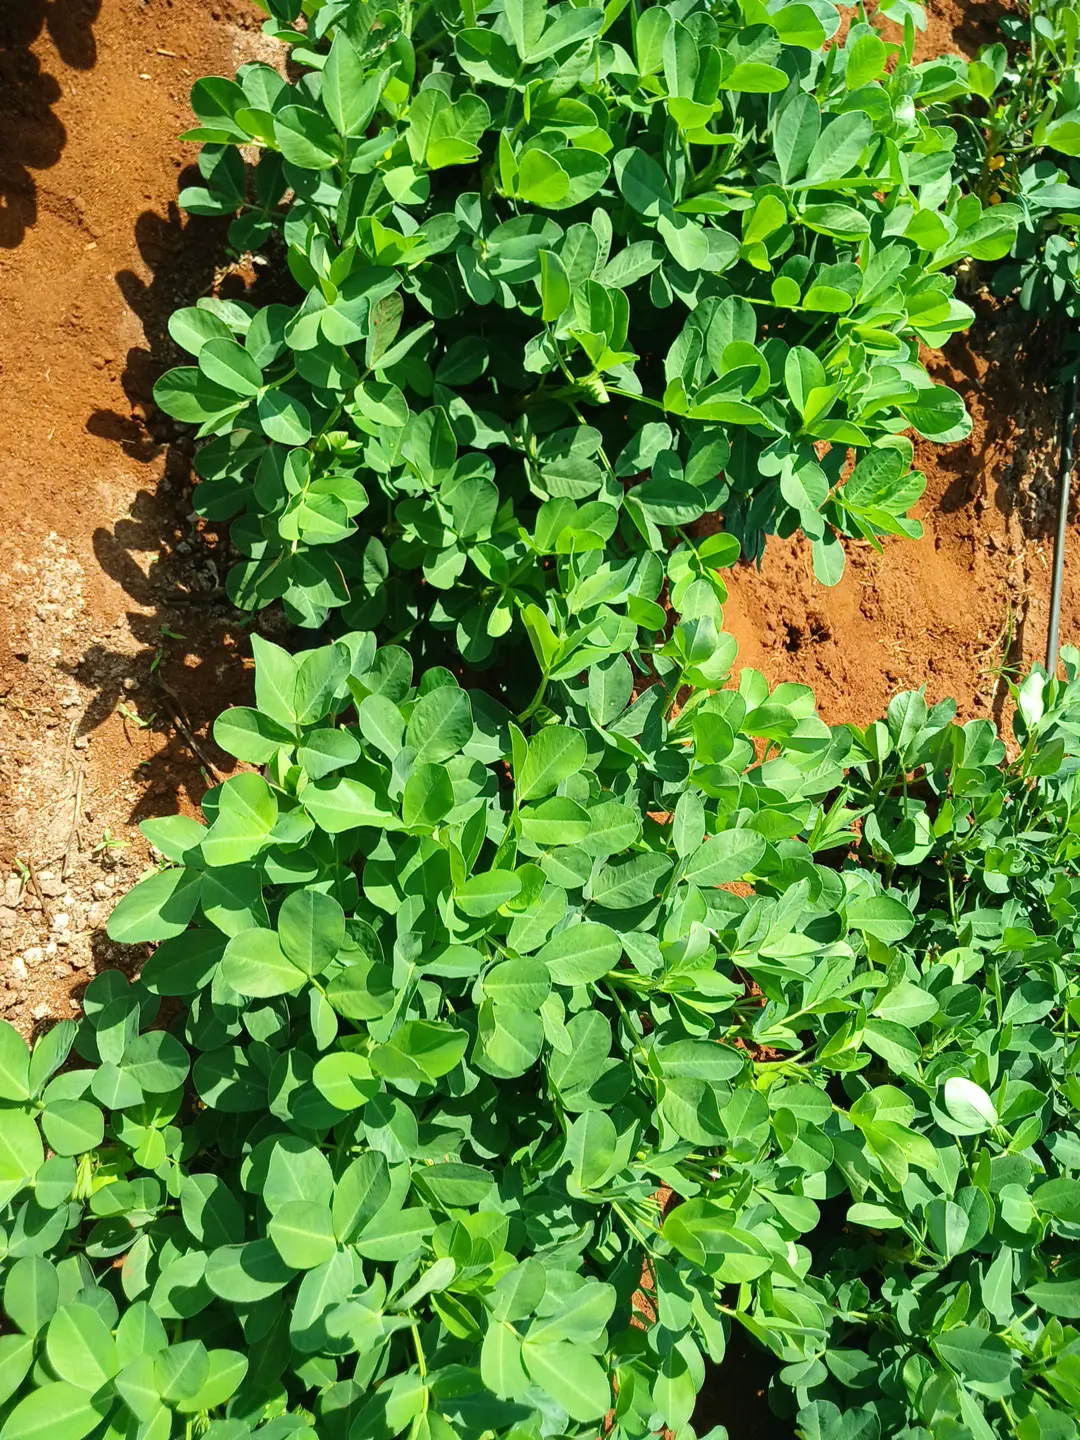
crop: groundnut
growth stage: flowering
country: Kenya
